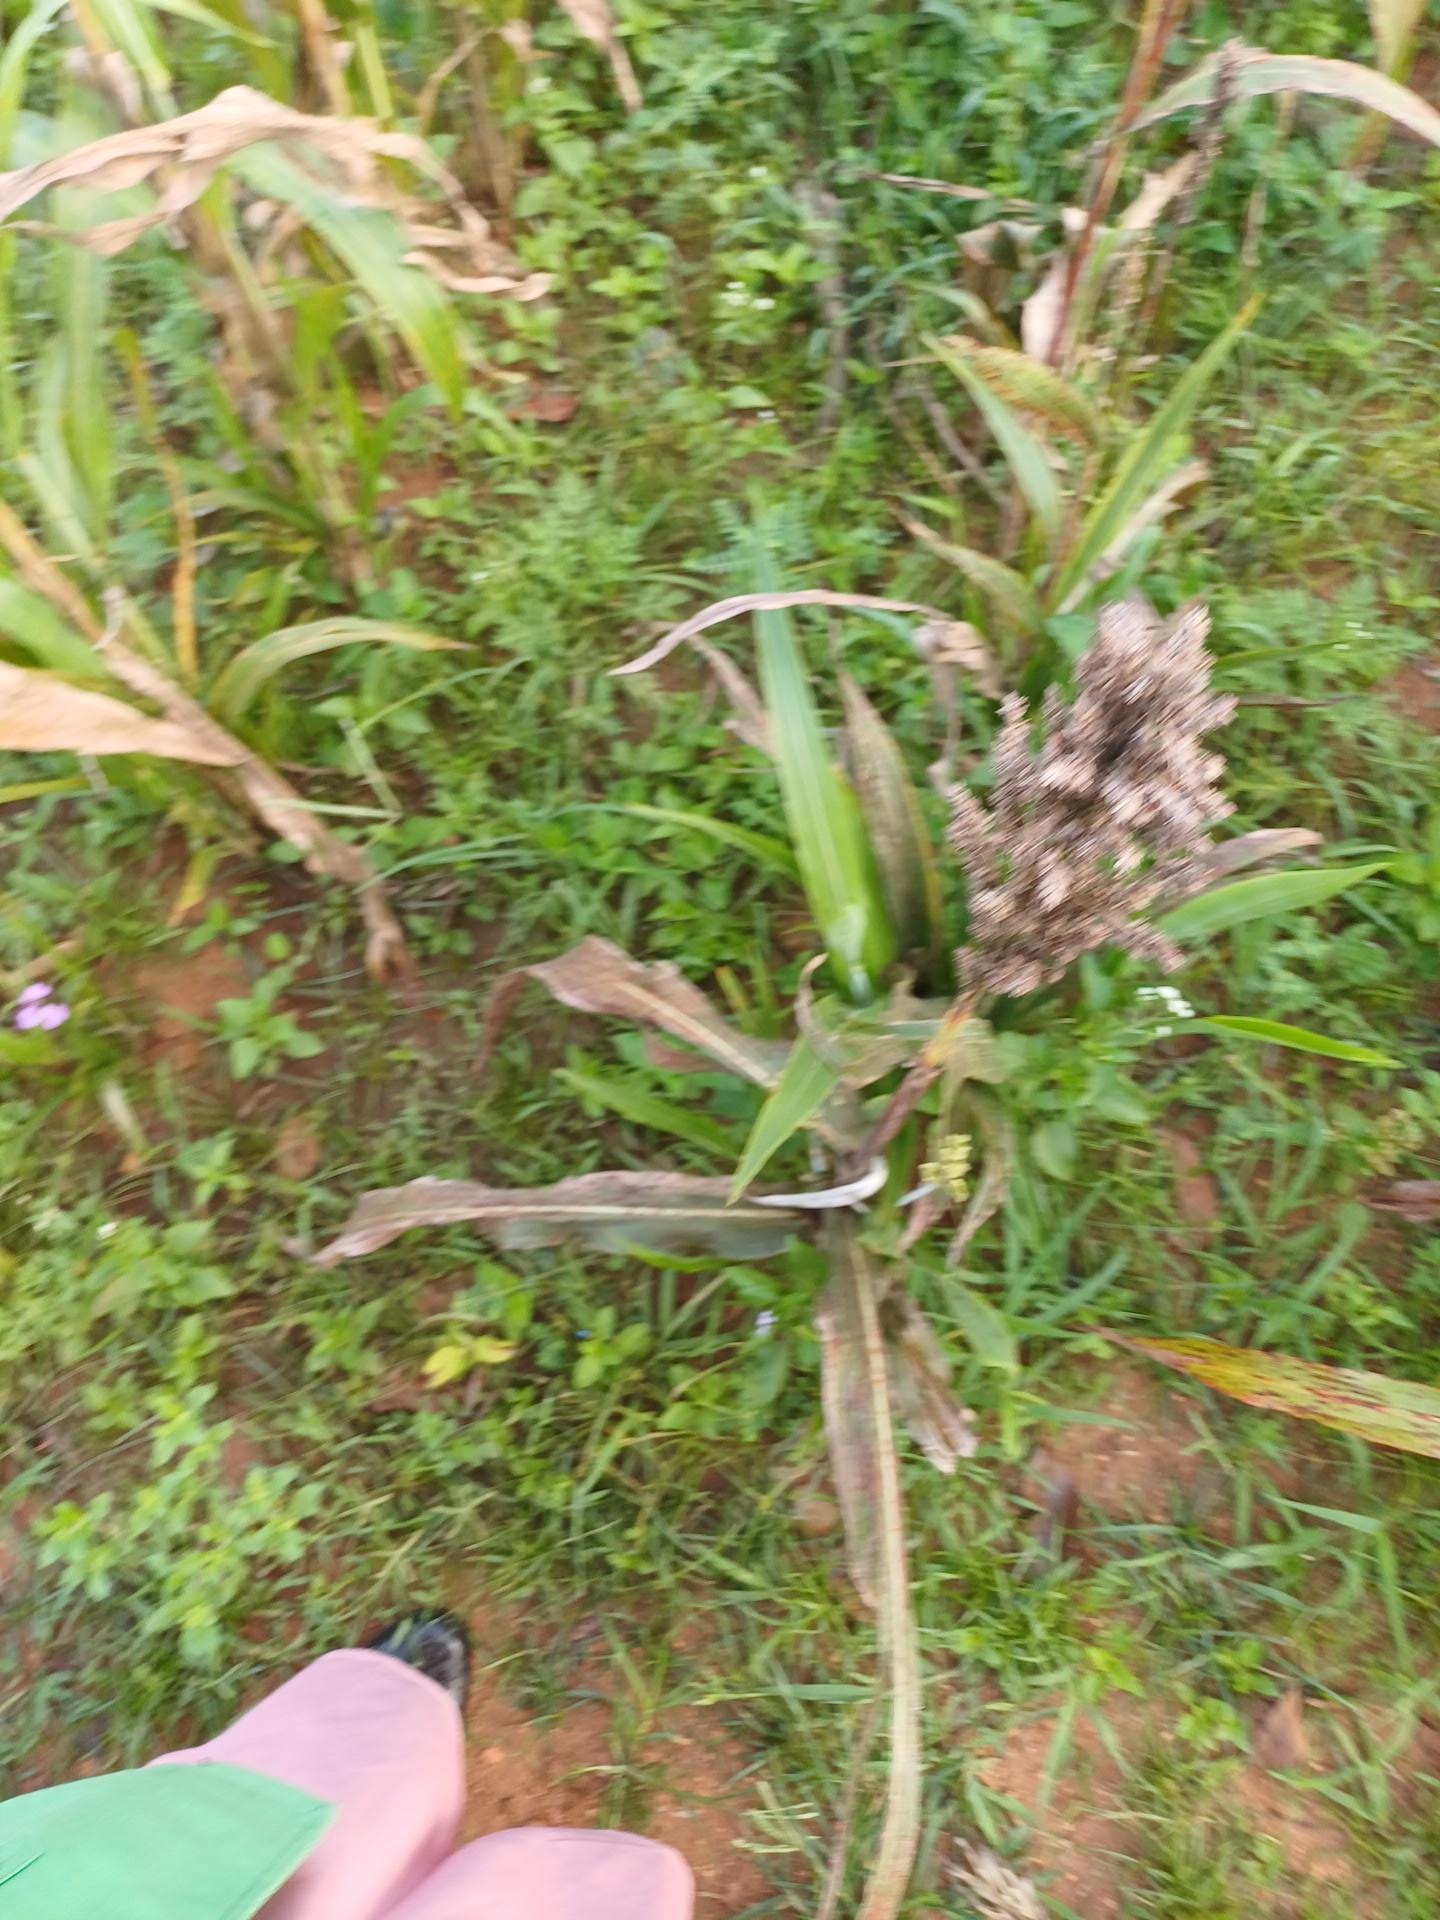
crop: sorghum
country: Kenya
